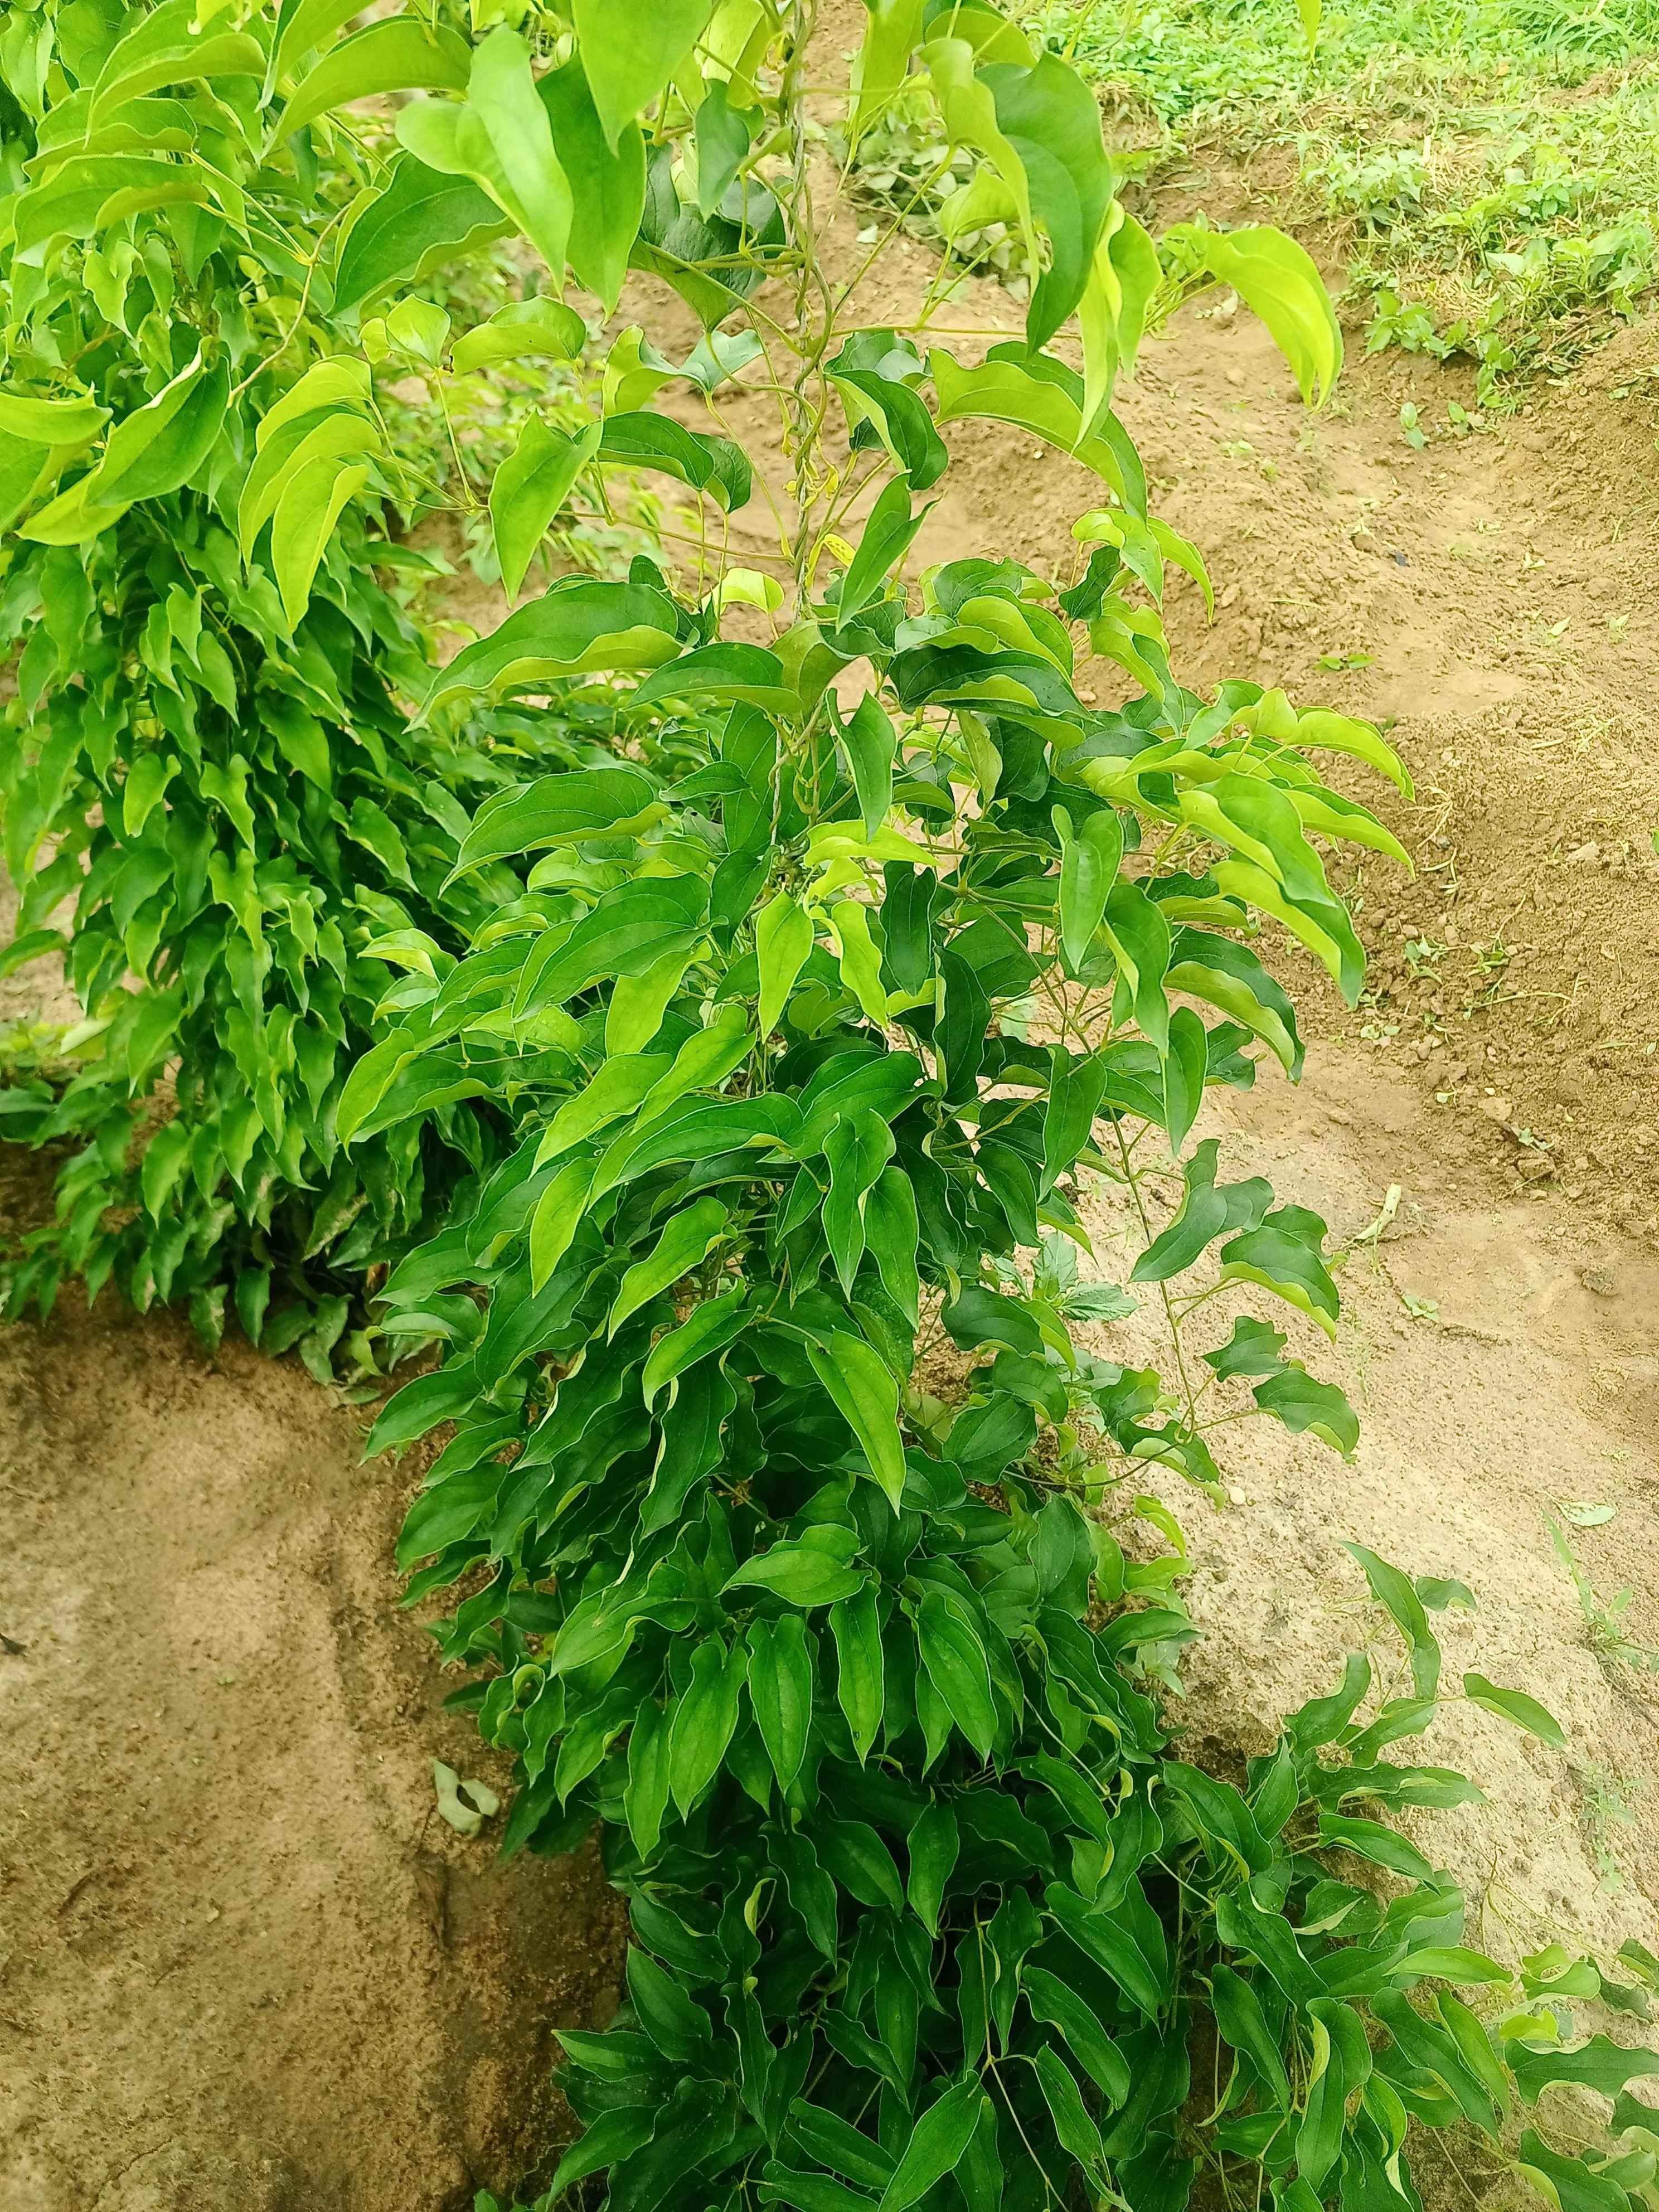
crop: yam
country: Nigeria
